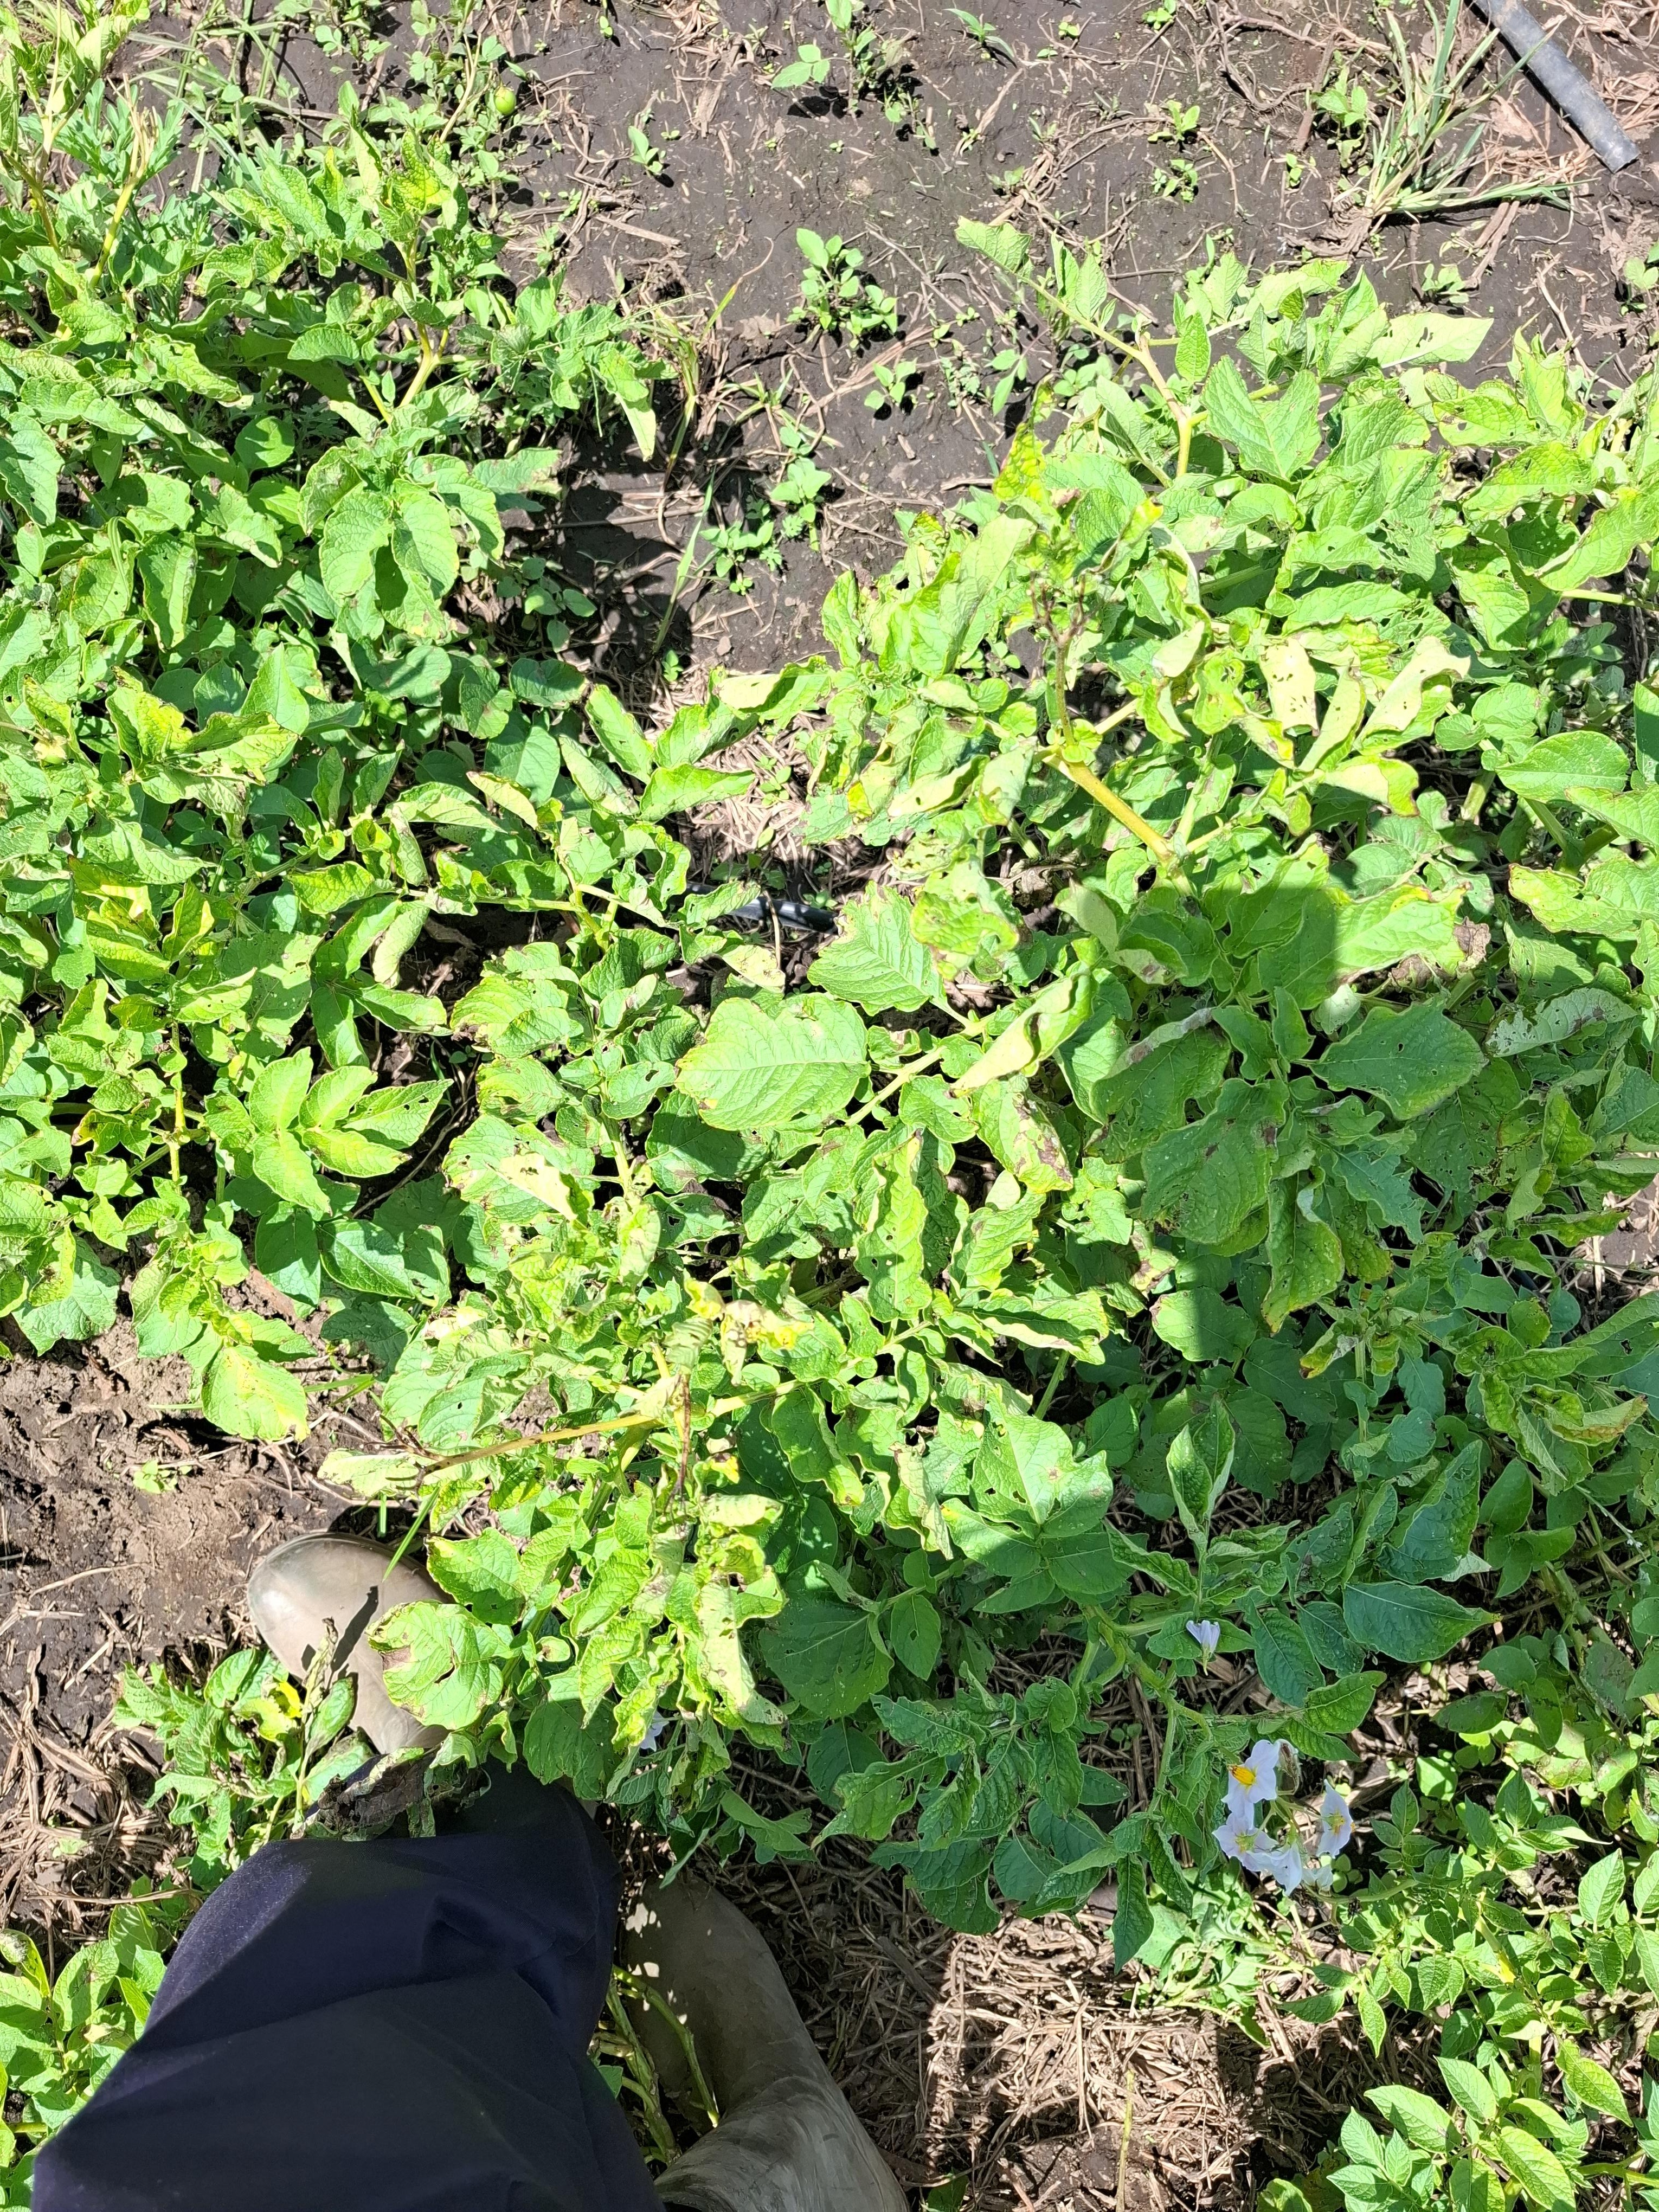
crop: potato
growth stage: flowering
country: Tanzania
